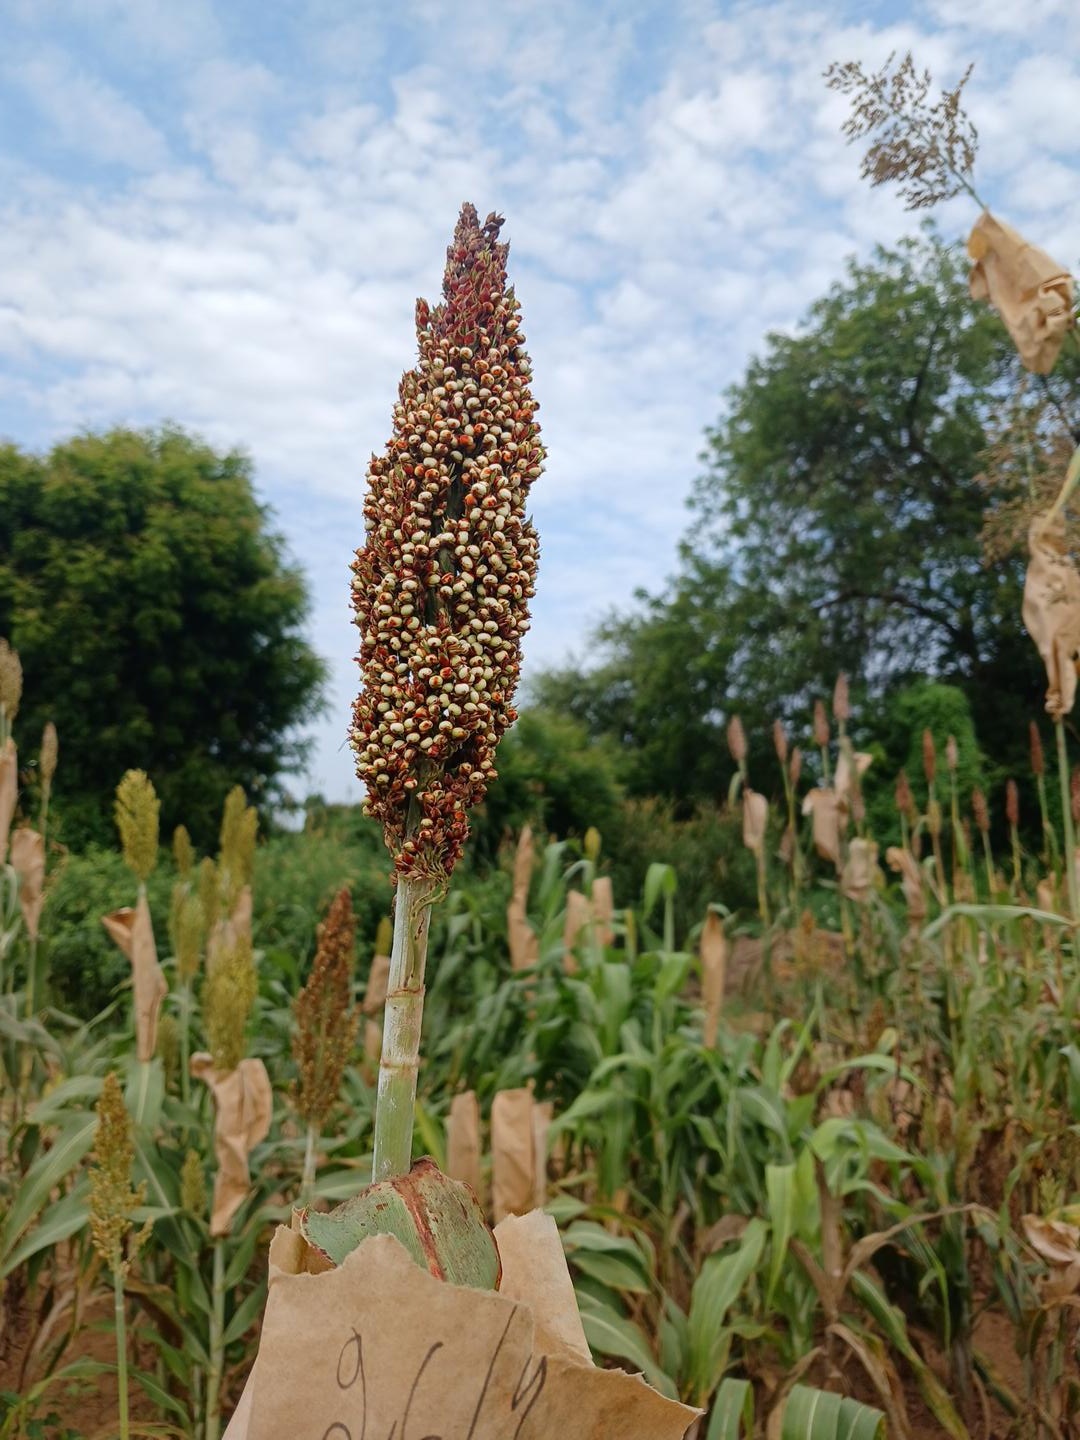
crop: sorghum
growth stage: filling grain
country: Senegal
